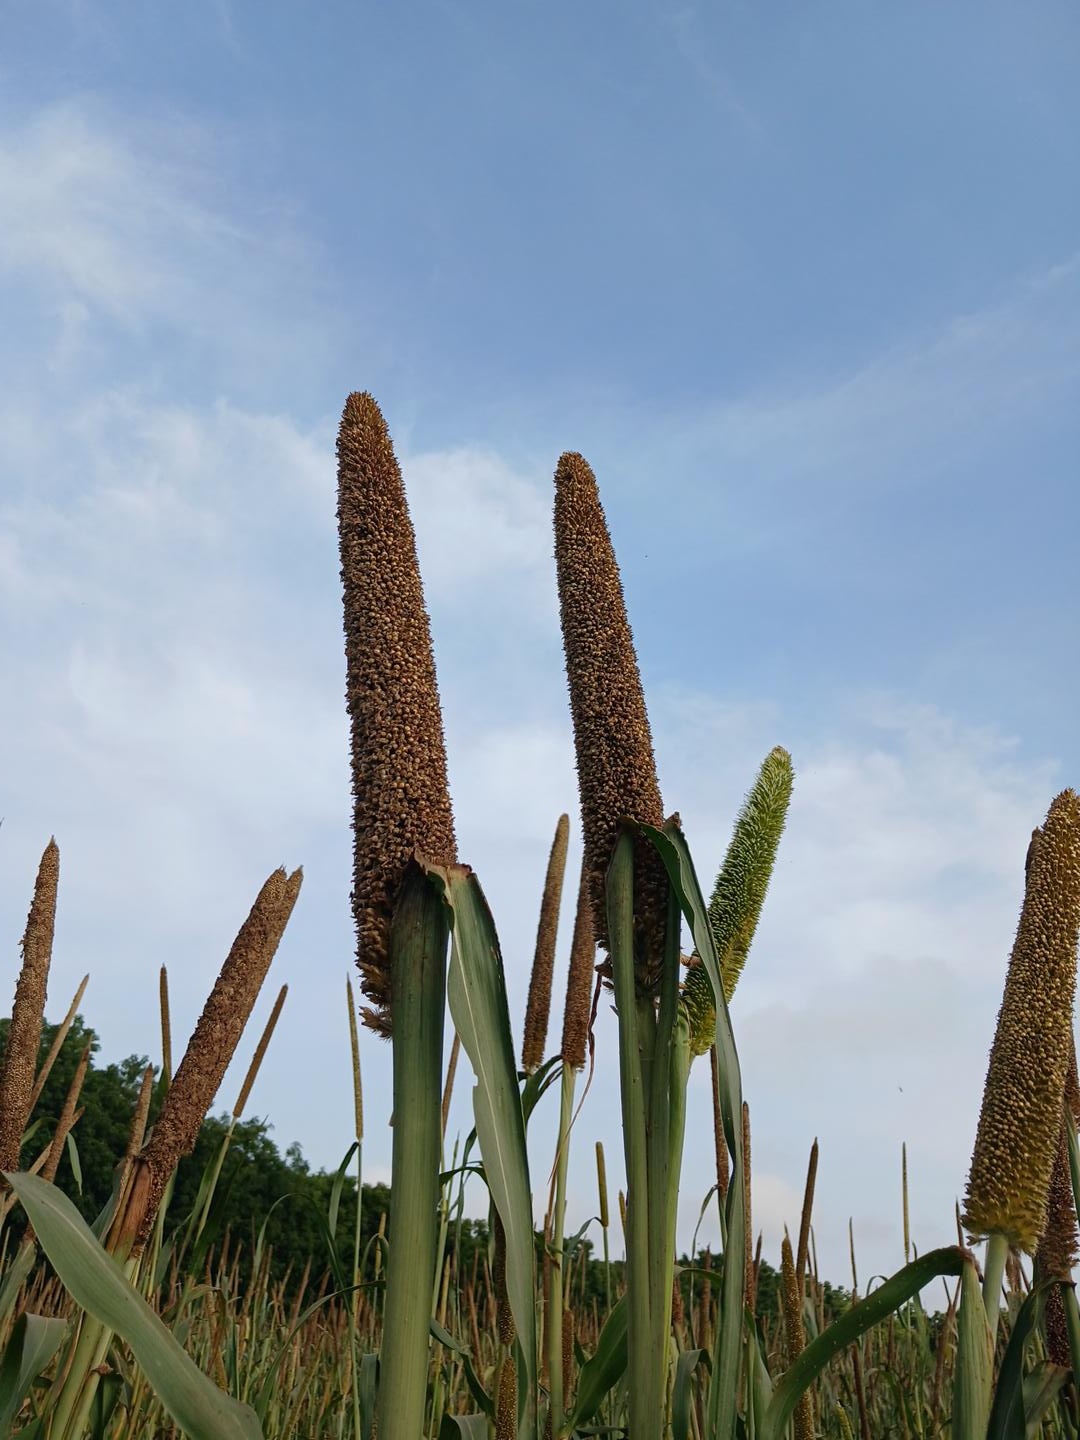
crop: pearl millet
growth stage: maturity
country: Senegal
